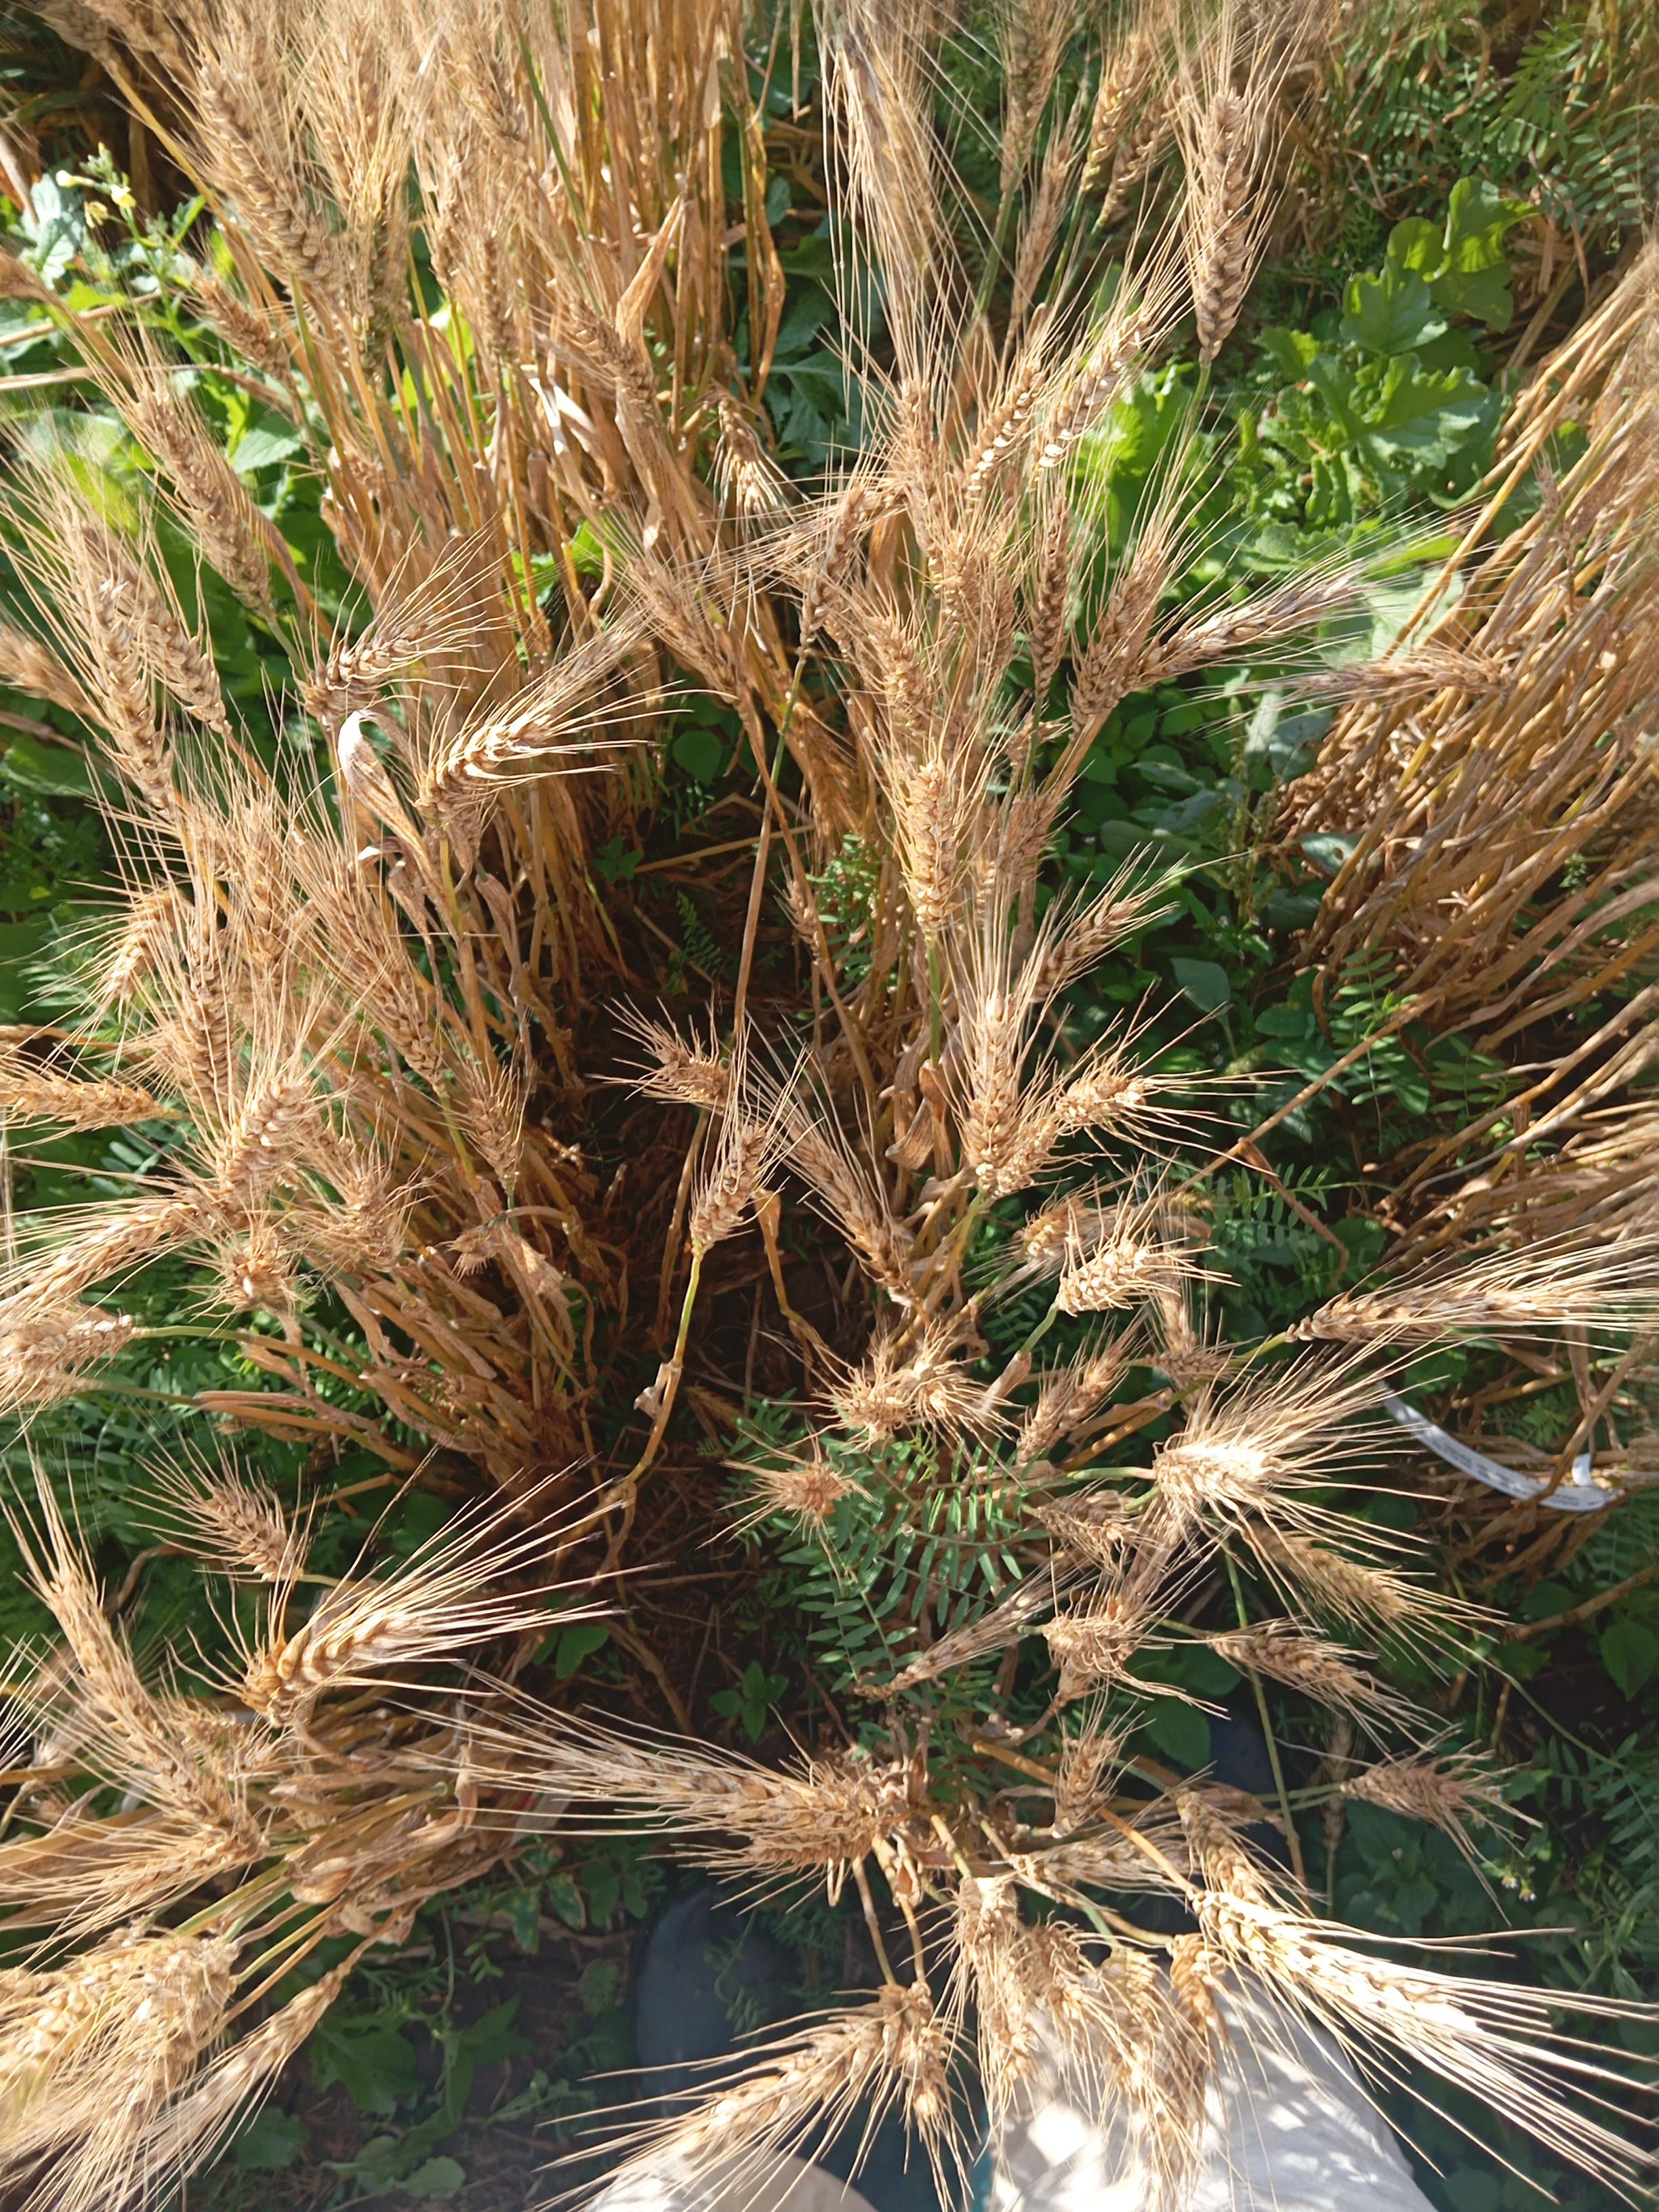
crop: wheat
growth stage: maturity
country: Kenya
